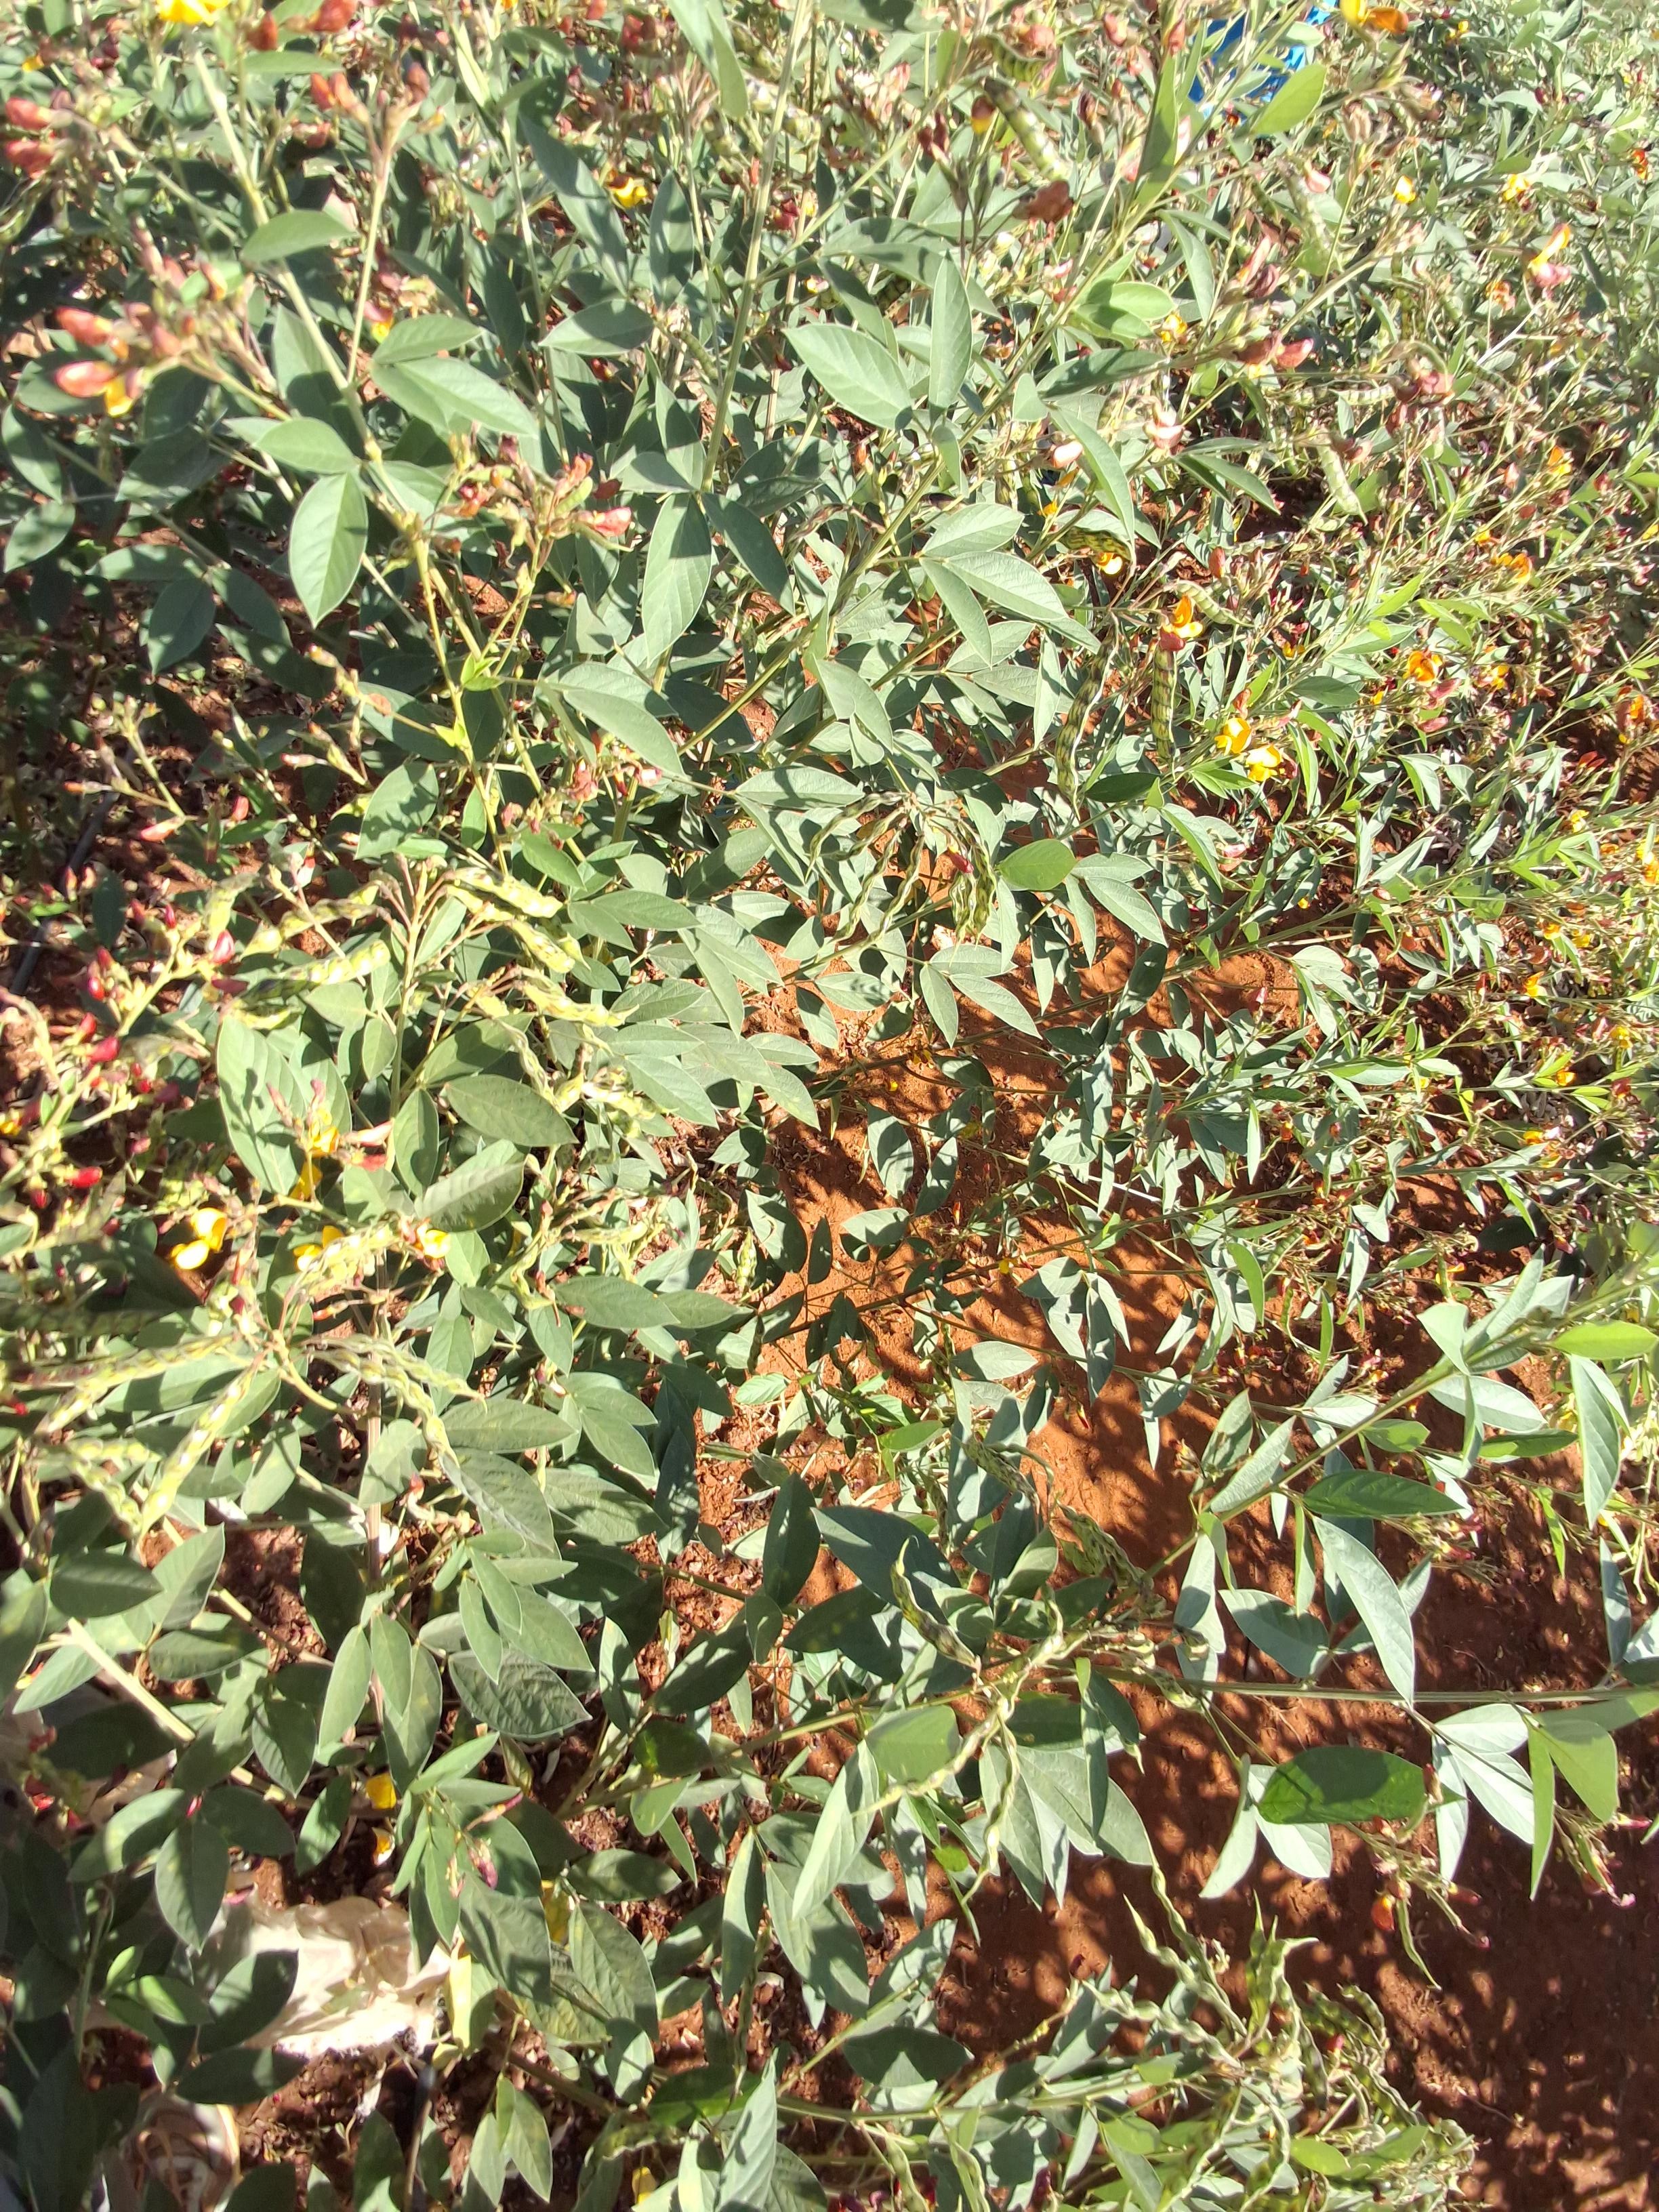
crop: pigeonpea
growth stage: development pod
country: Kenya
